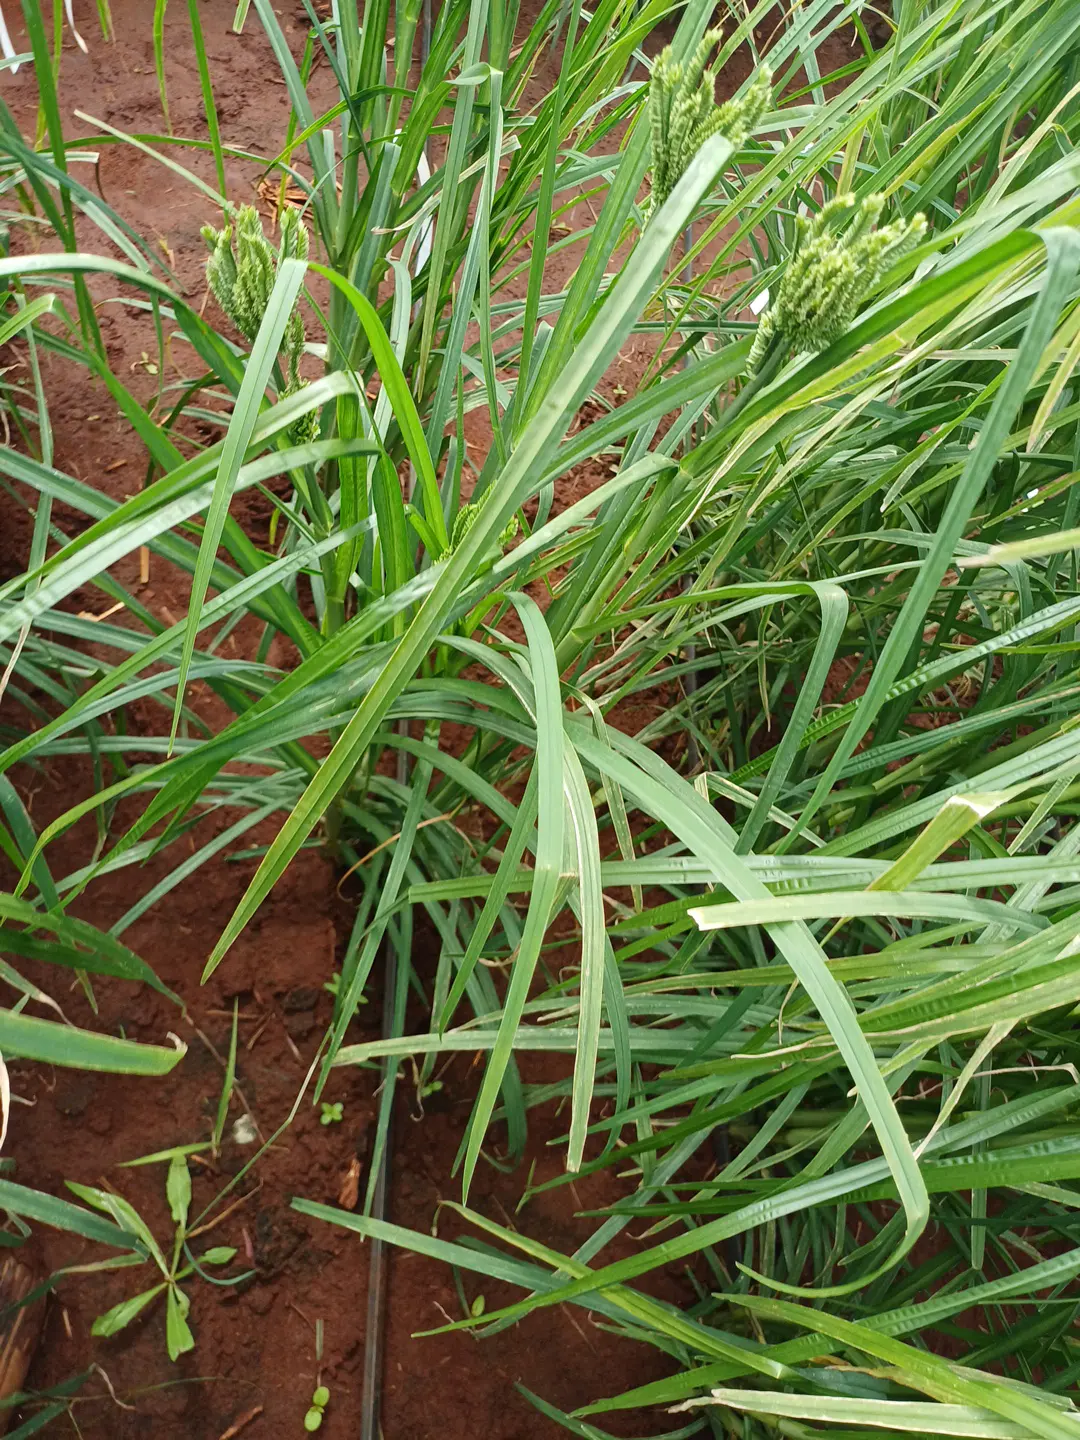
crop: finger millet
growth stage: flowering
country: Kenya
